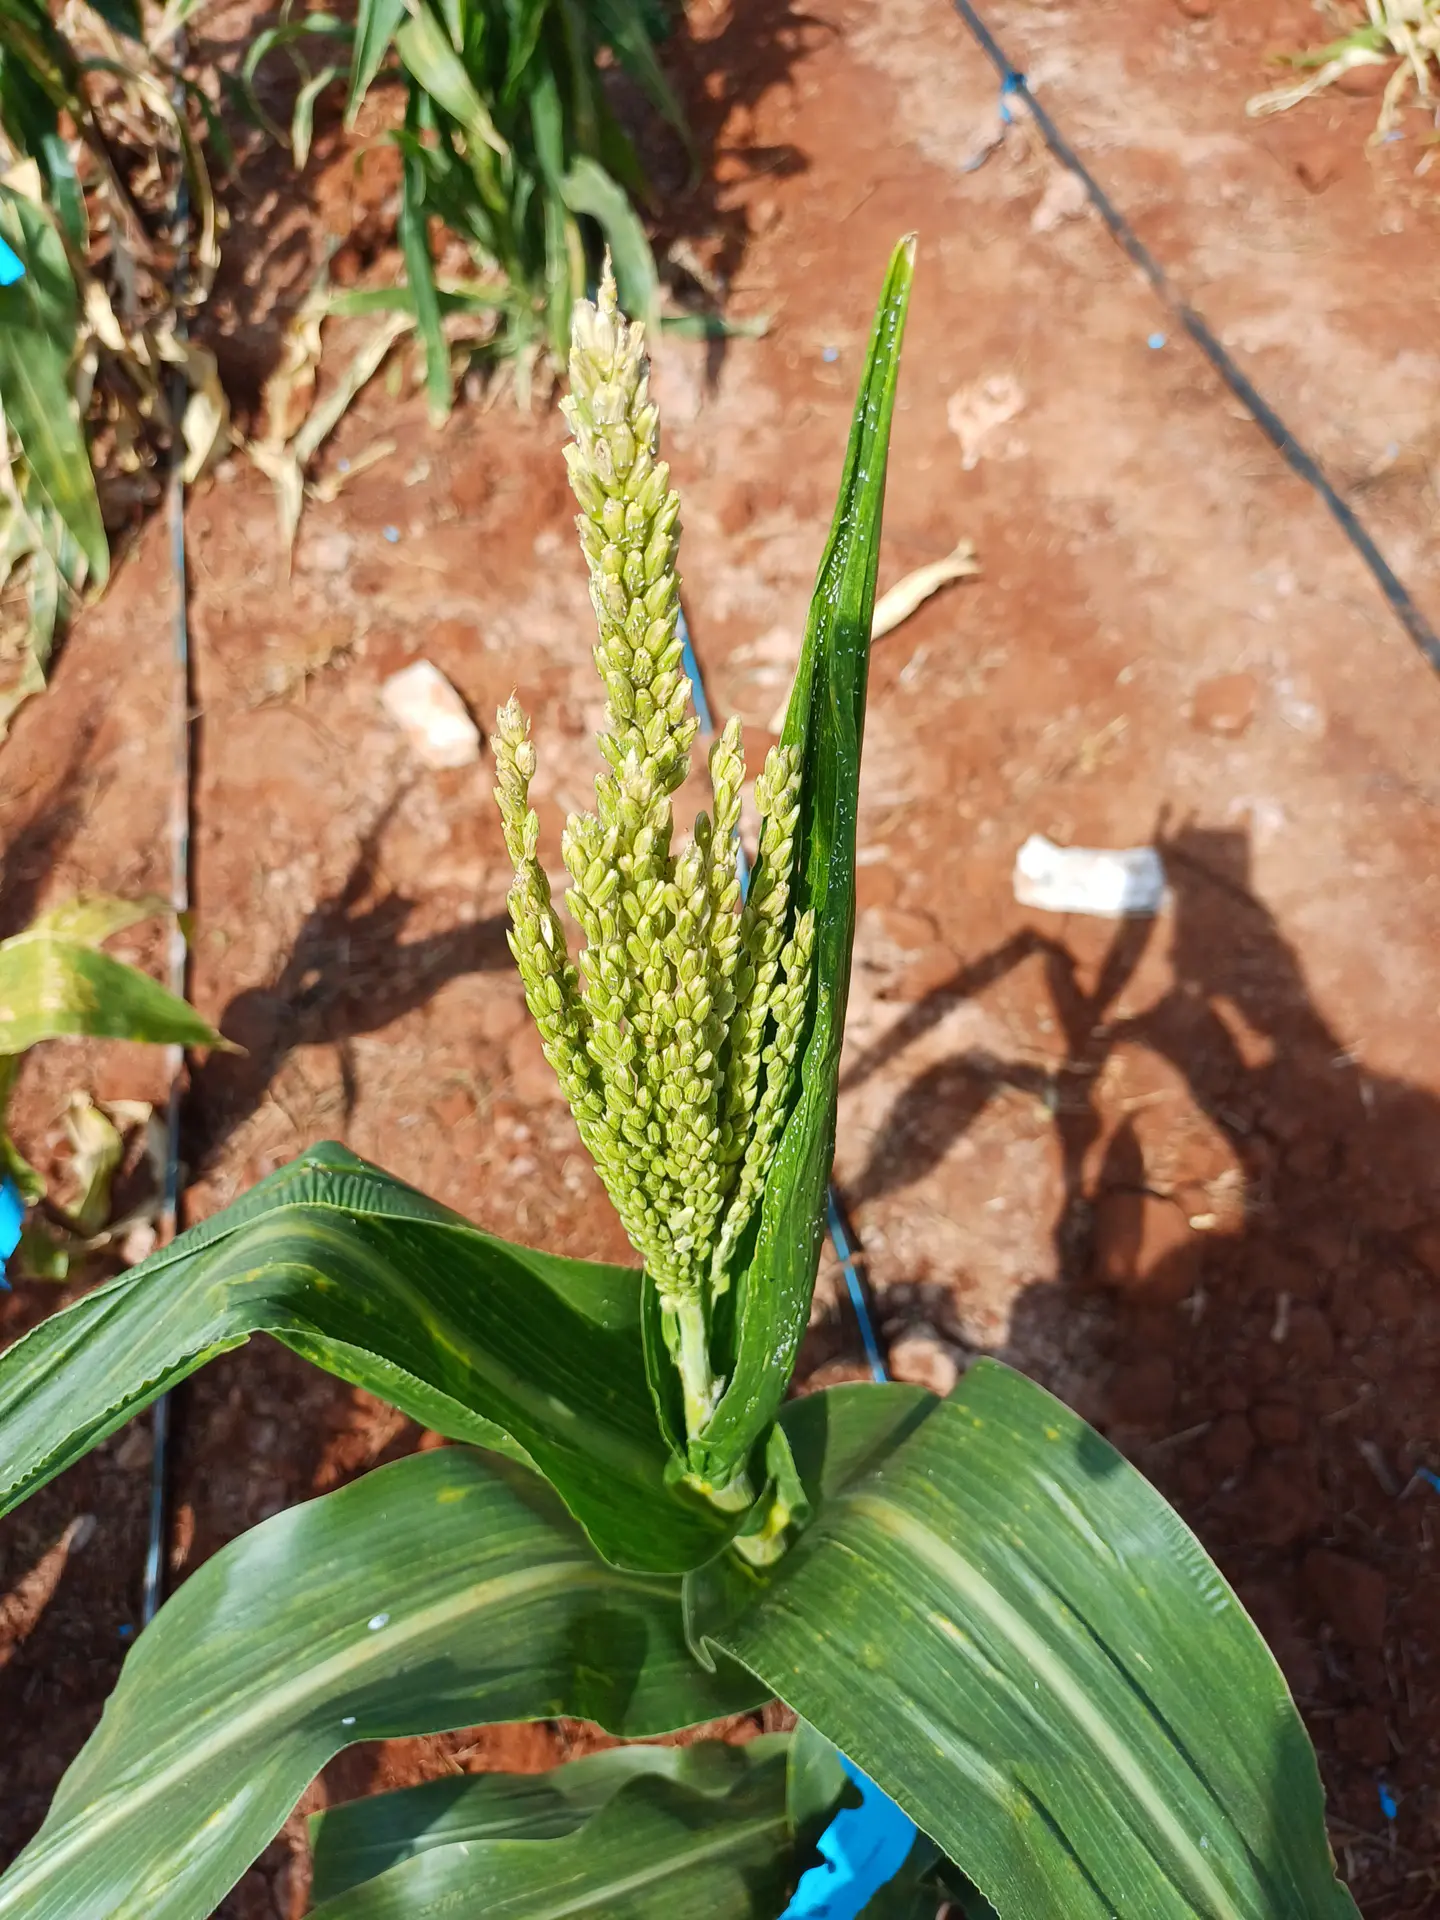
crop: maize
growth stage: flowering
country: Kenya
